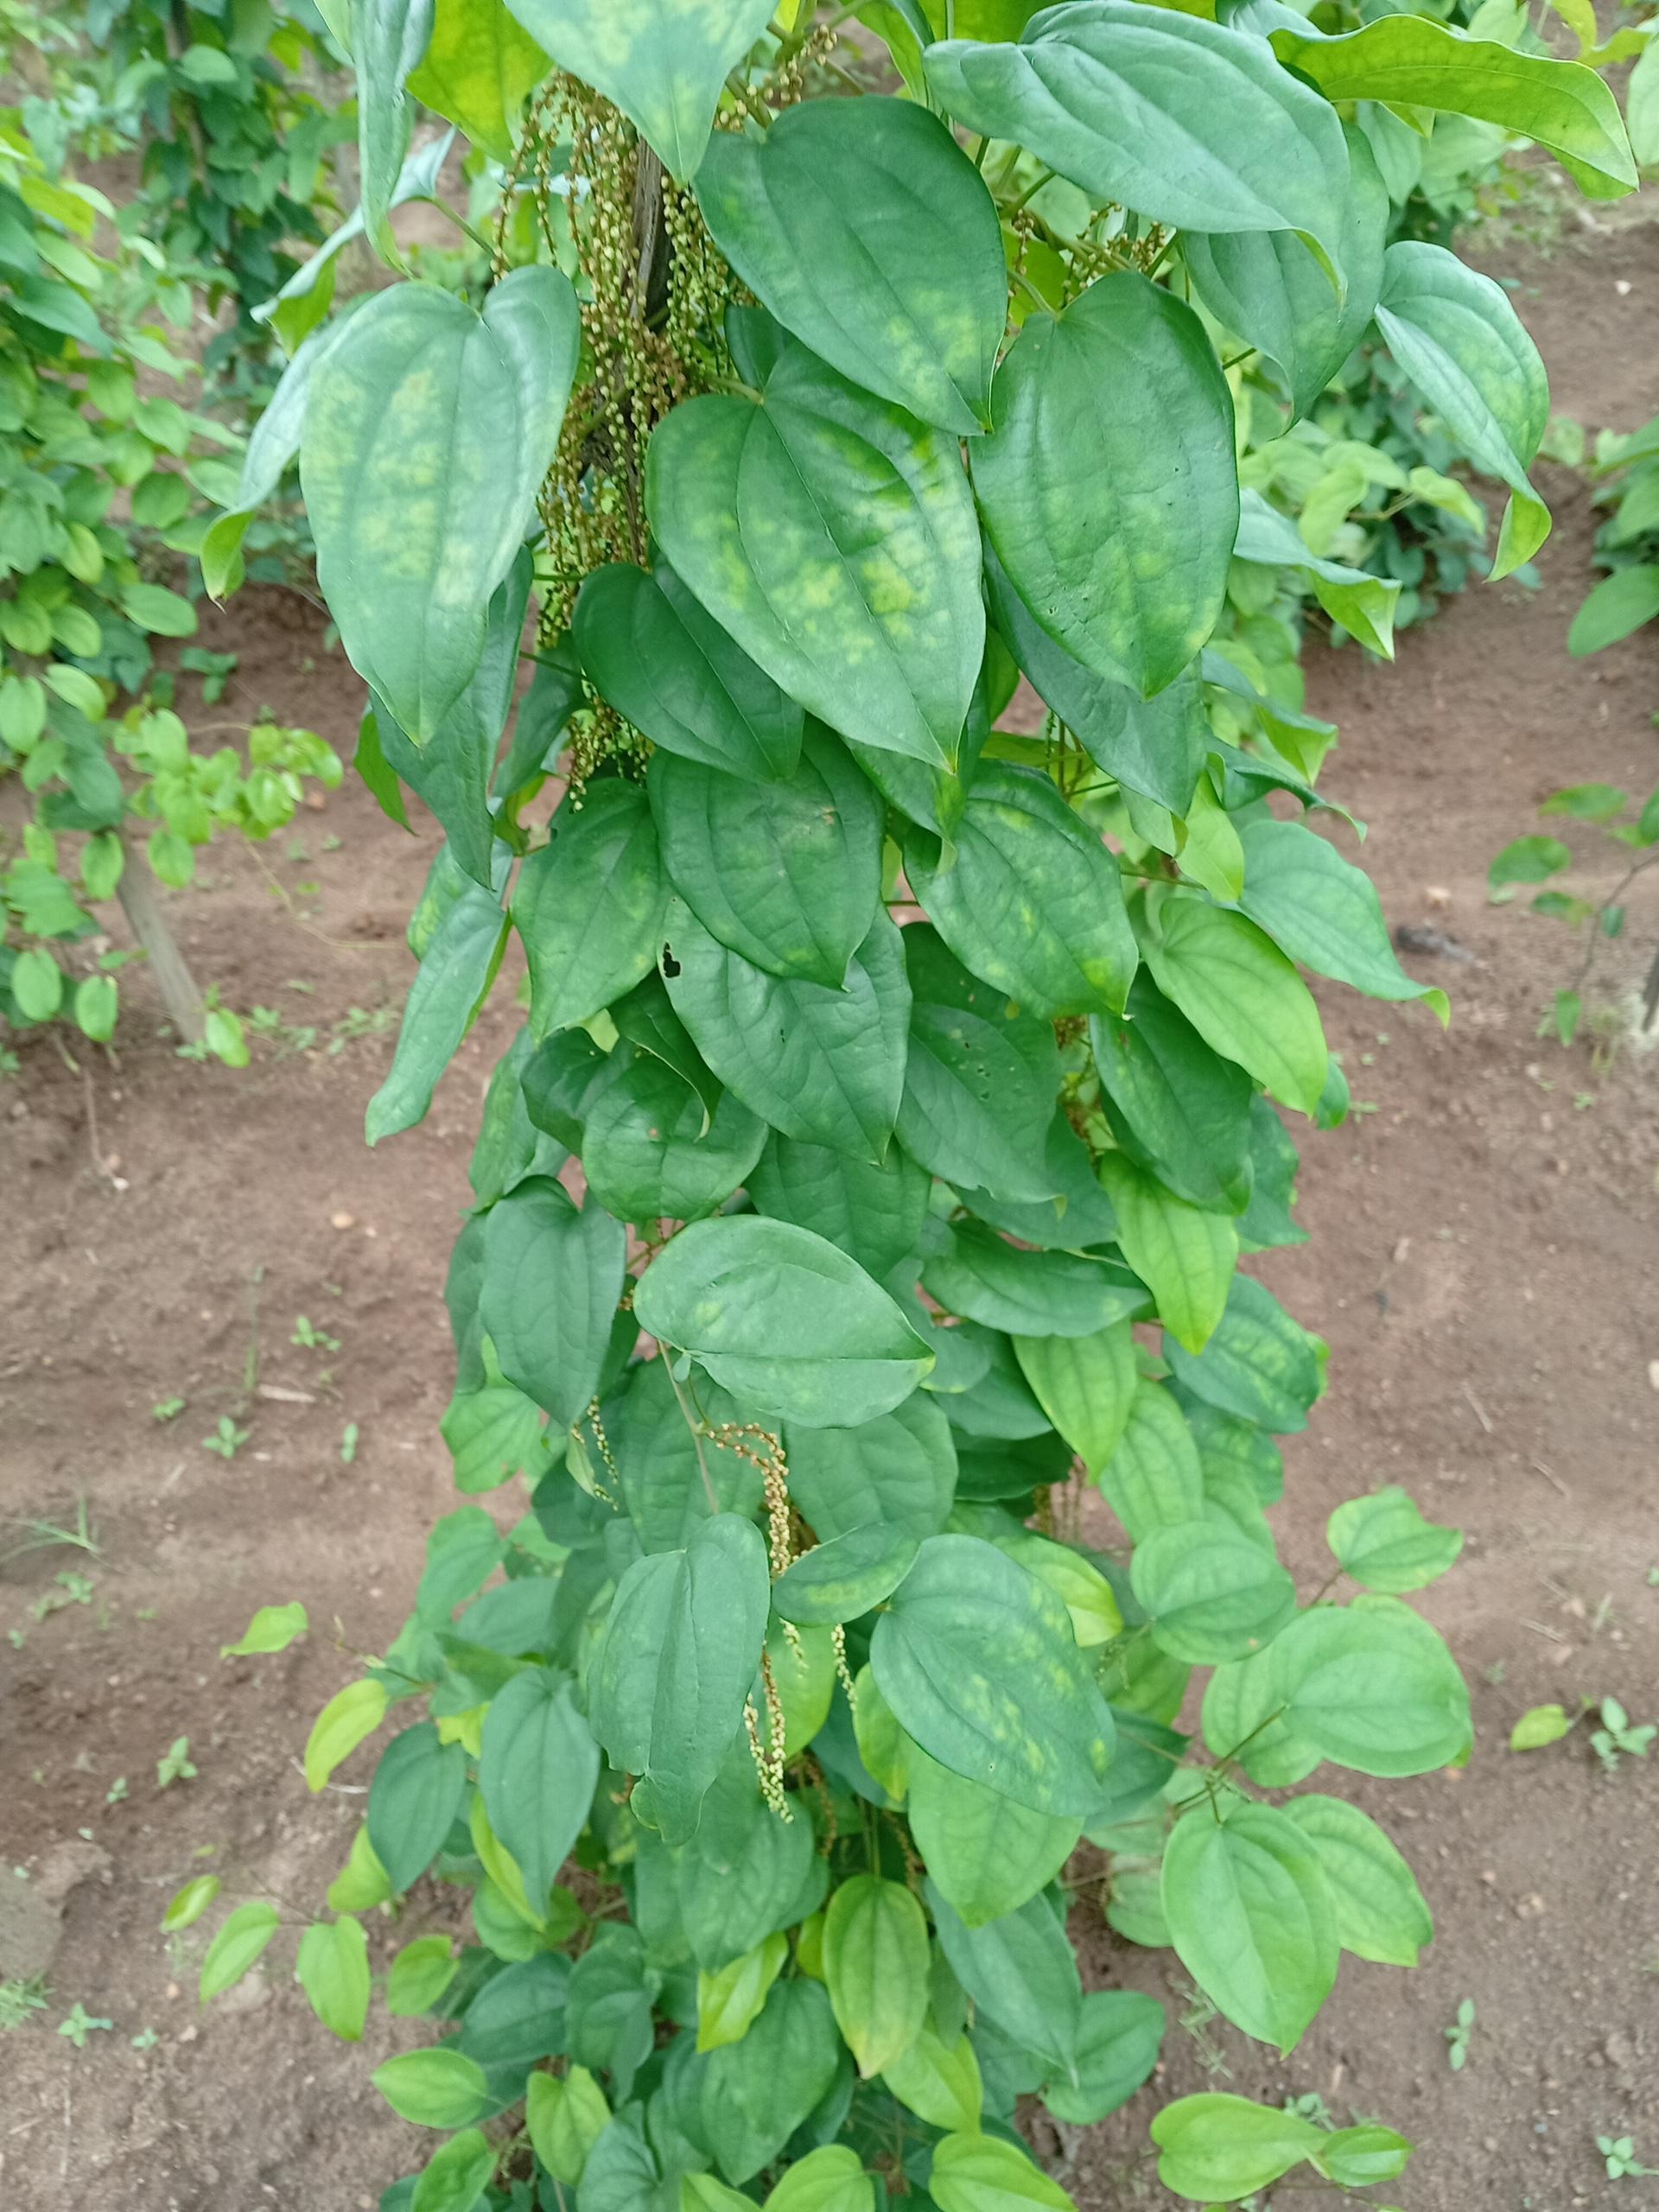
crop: yam
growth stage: vegetative
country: Nigeria
